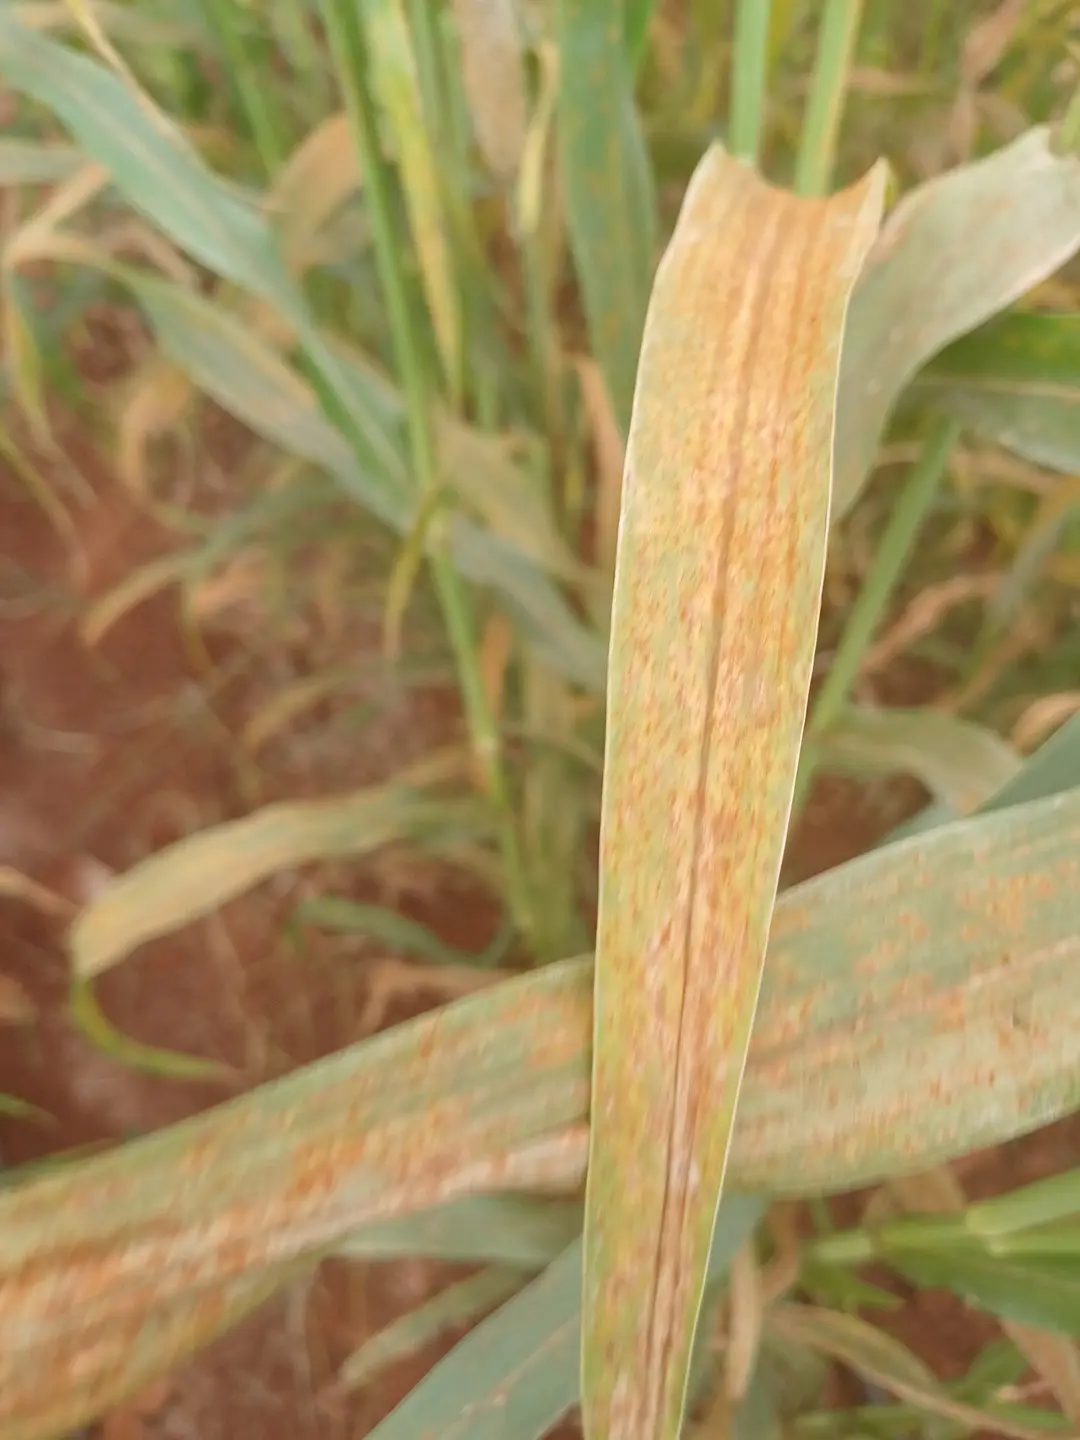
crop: pearl millet
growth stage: filling grain
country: Kenya
